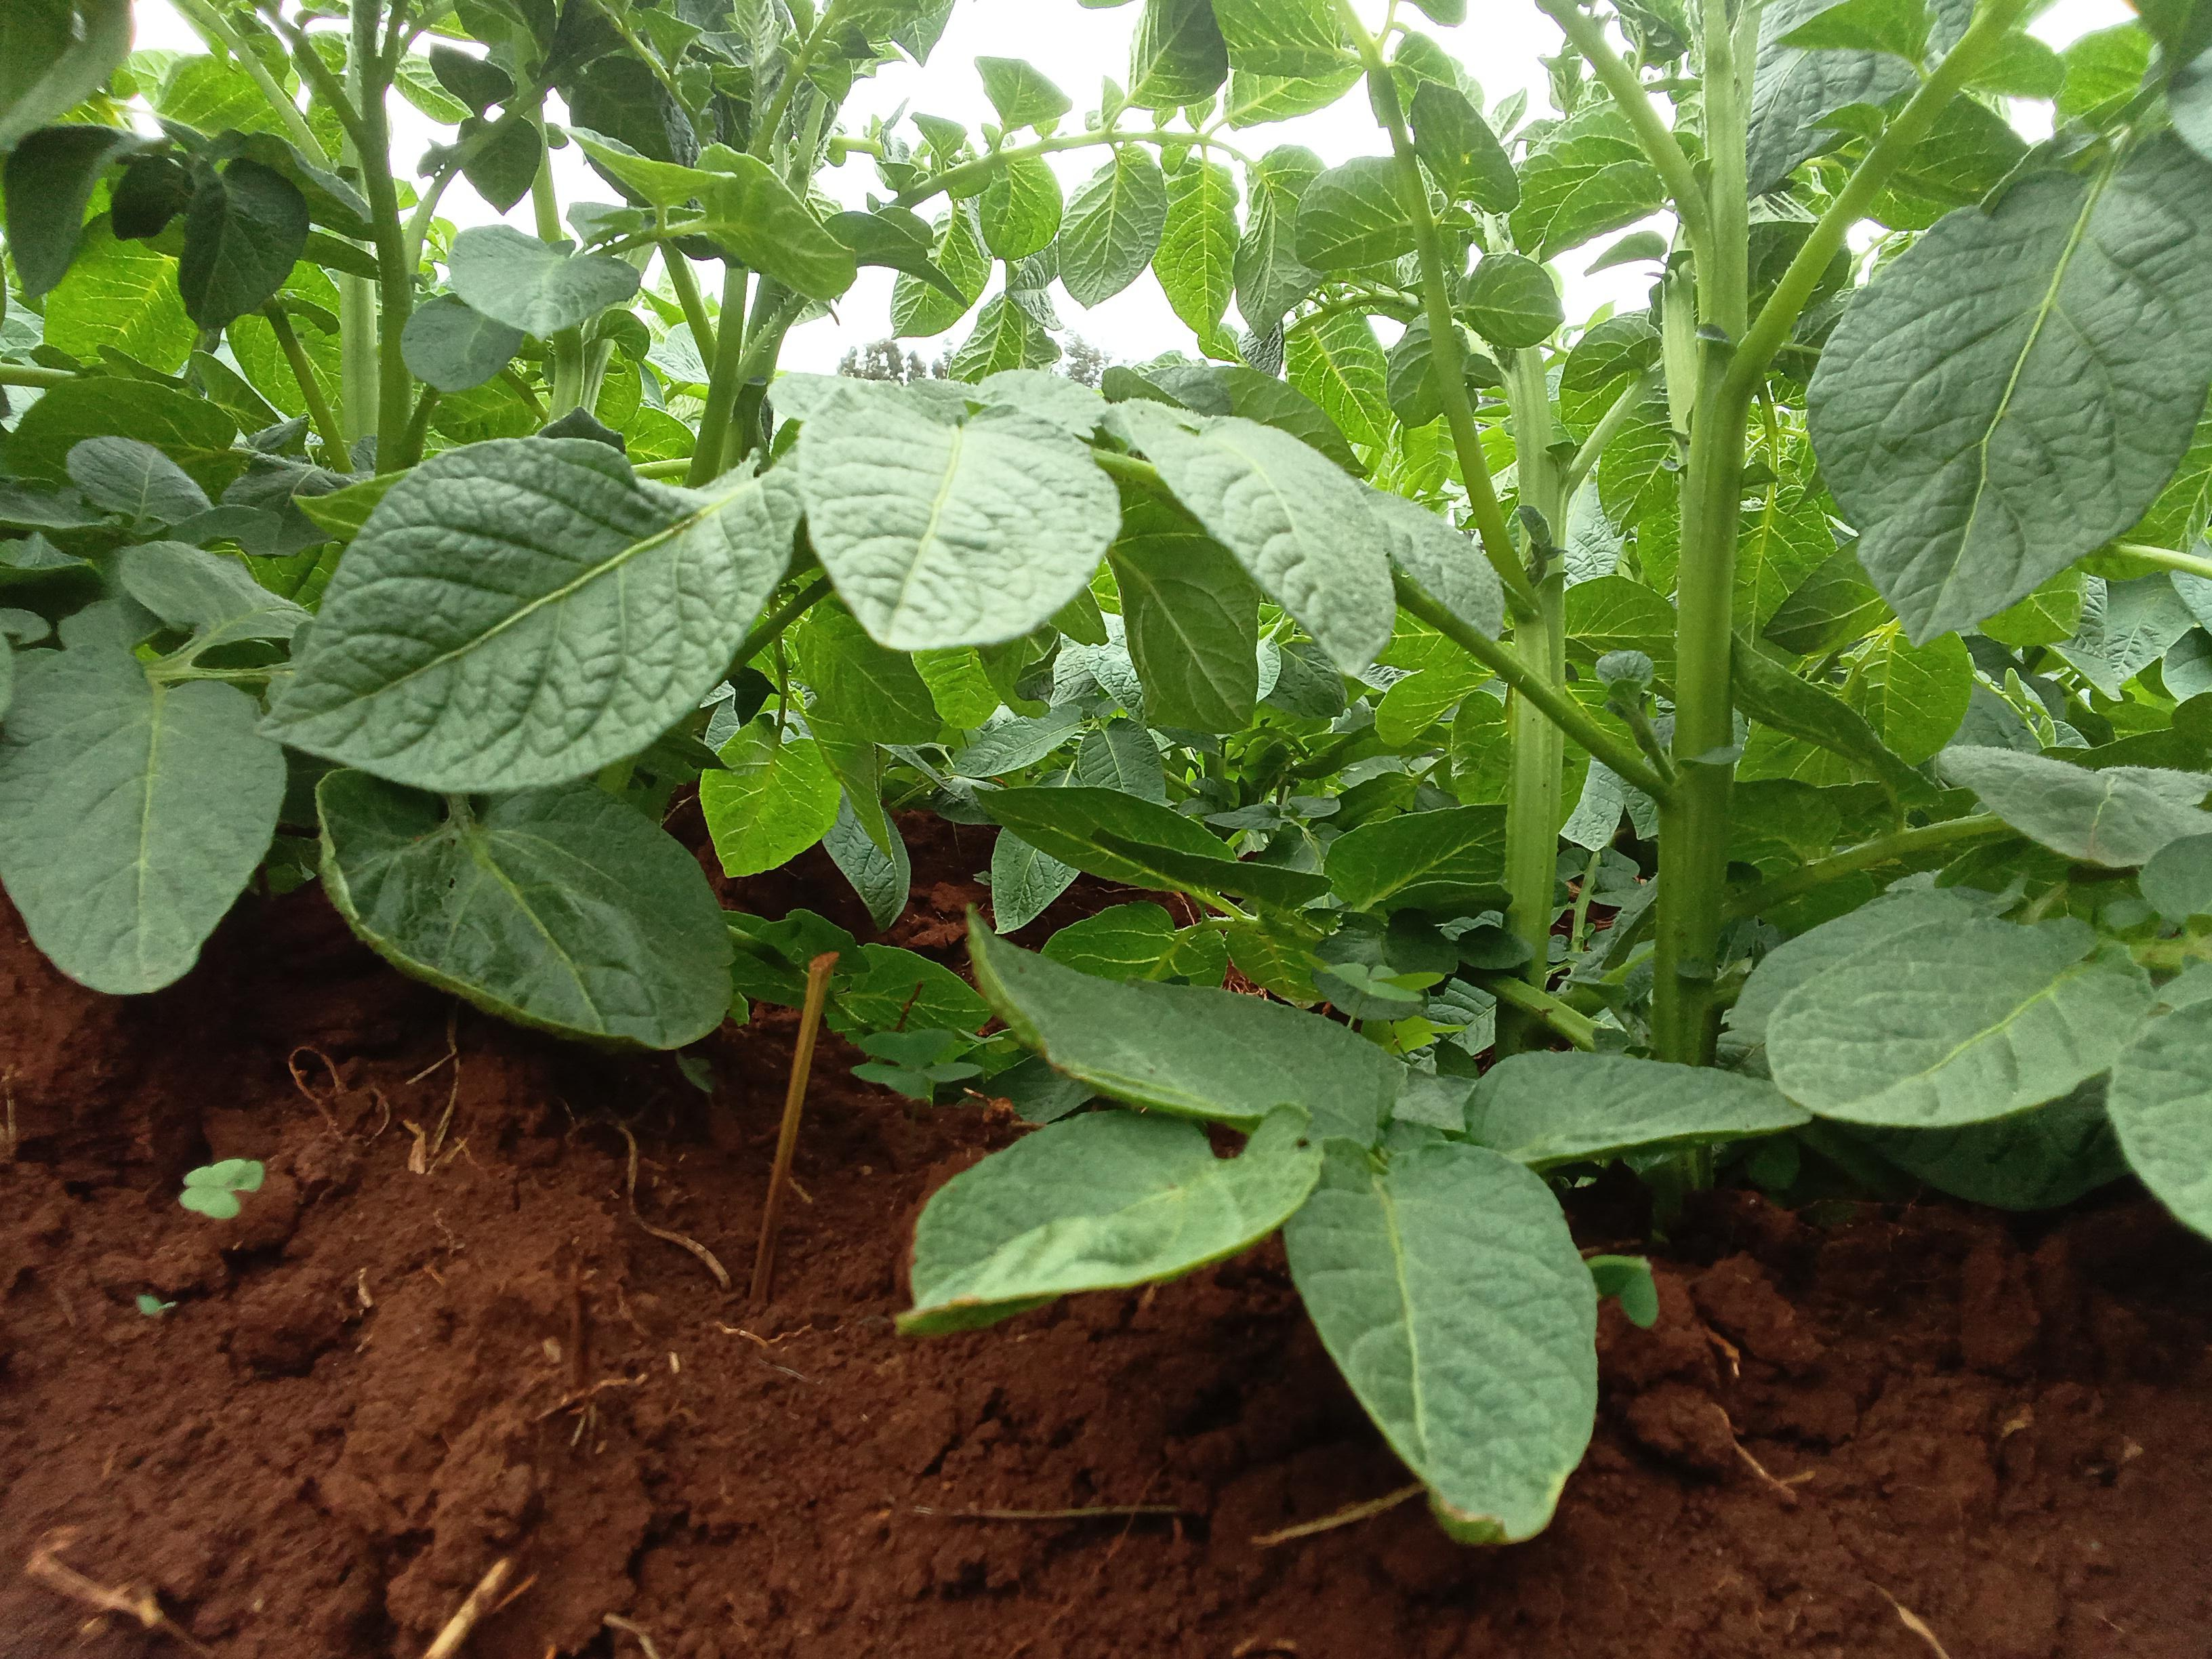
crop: potato
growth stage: vegetative
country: Kenya
